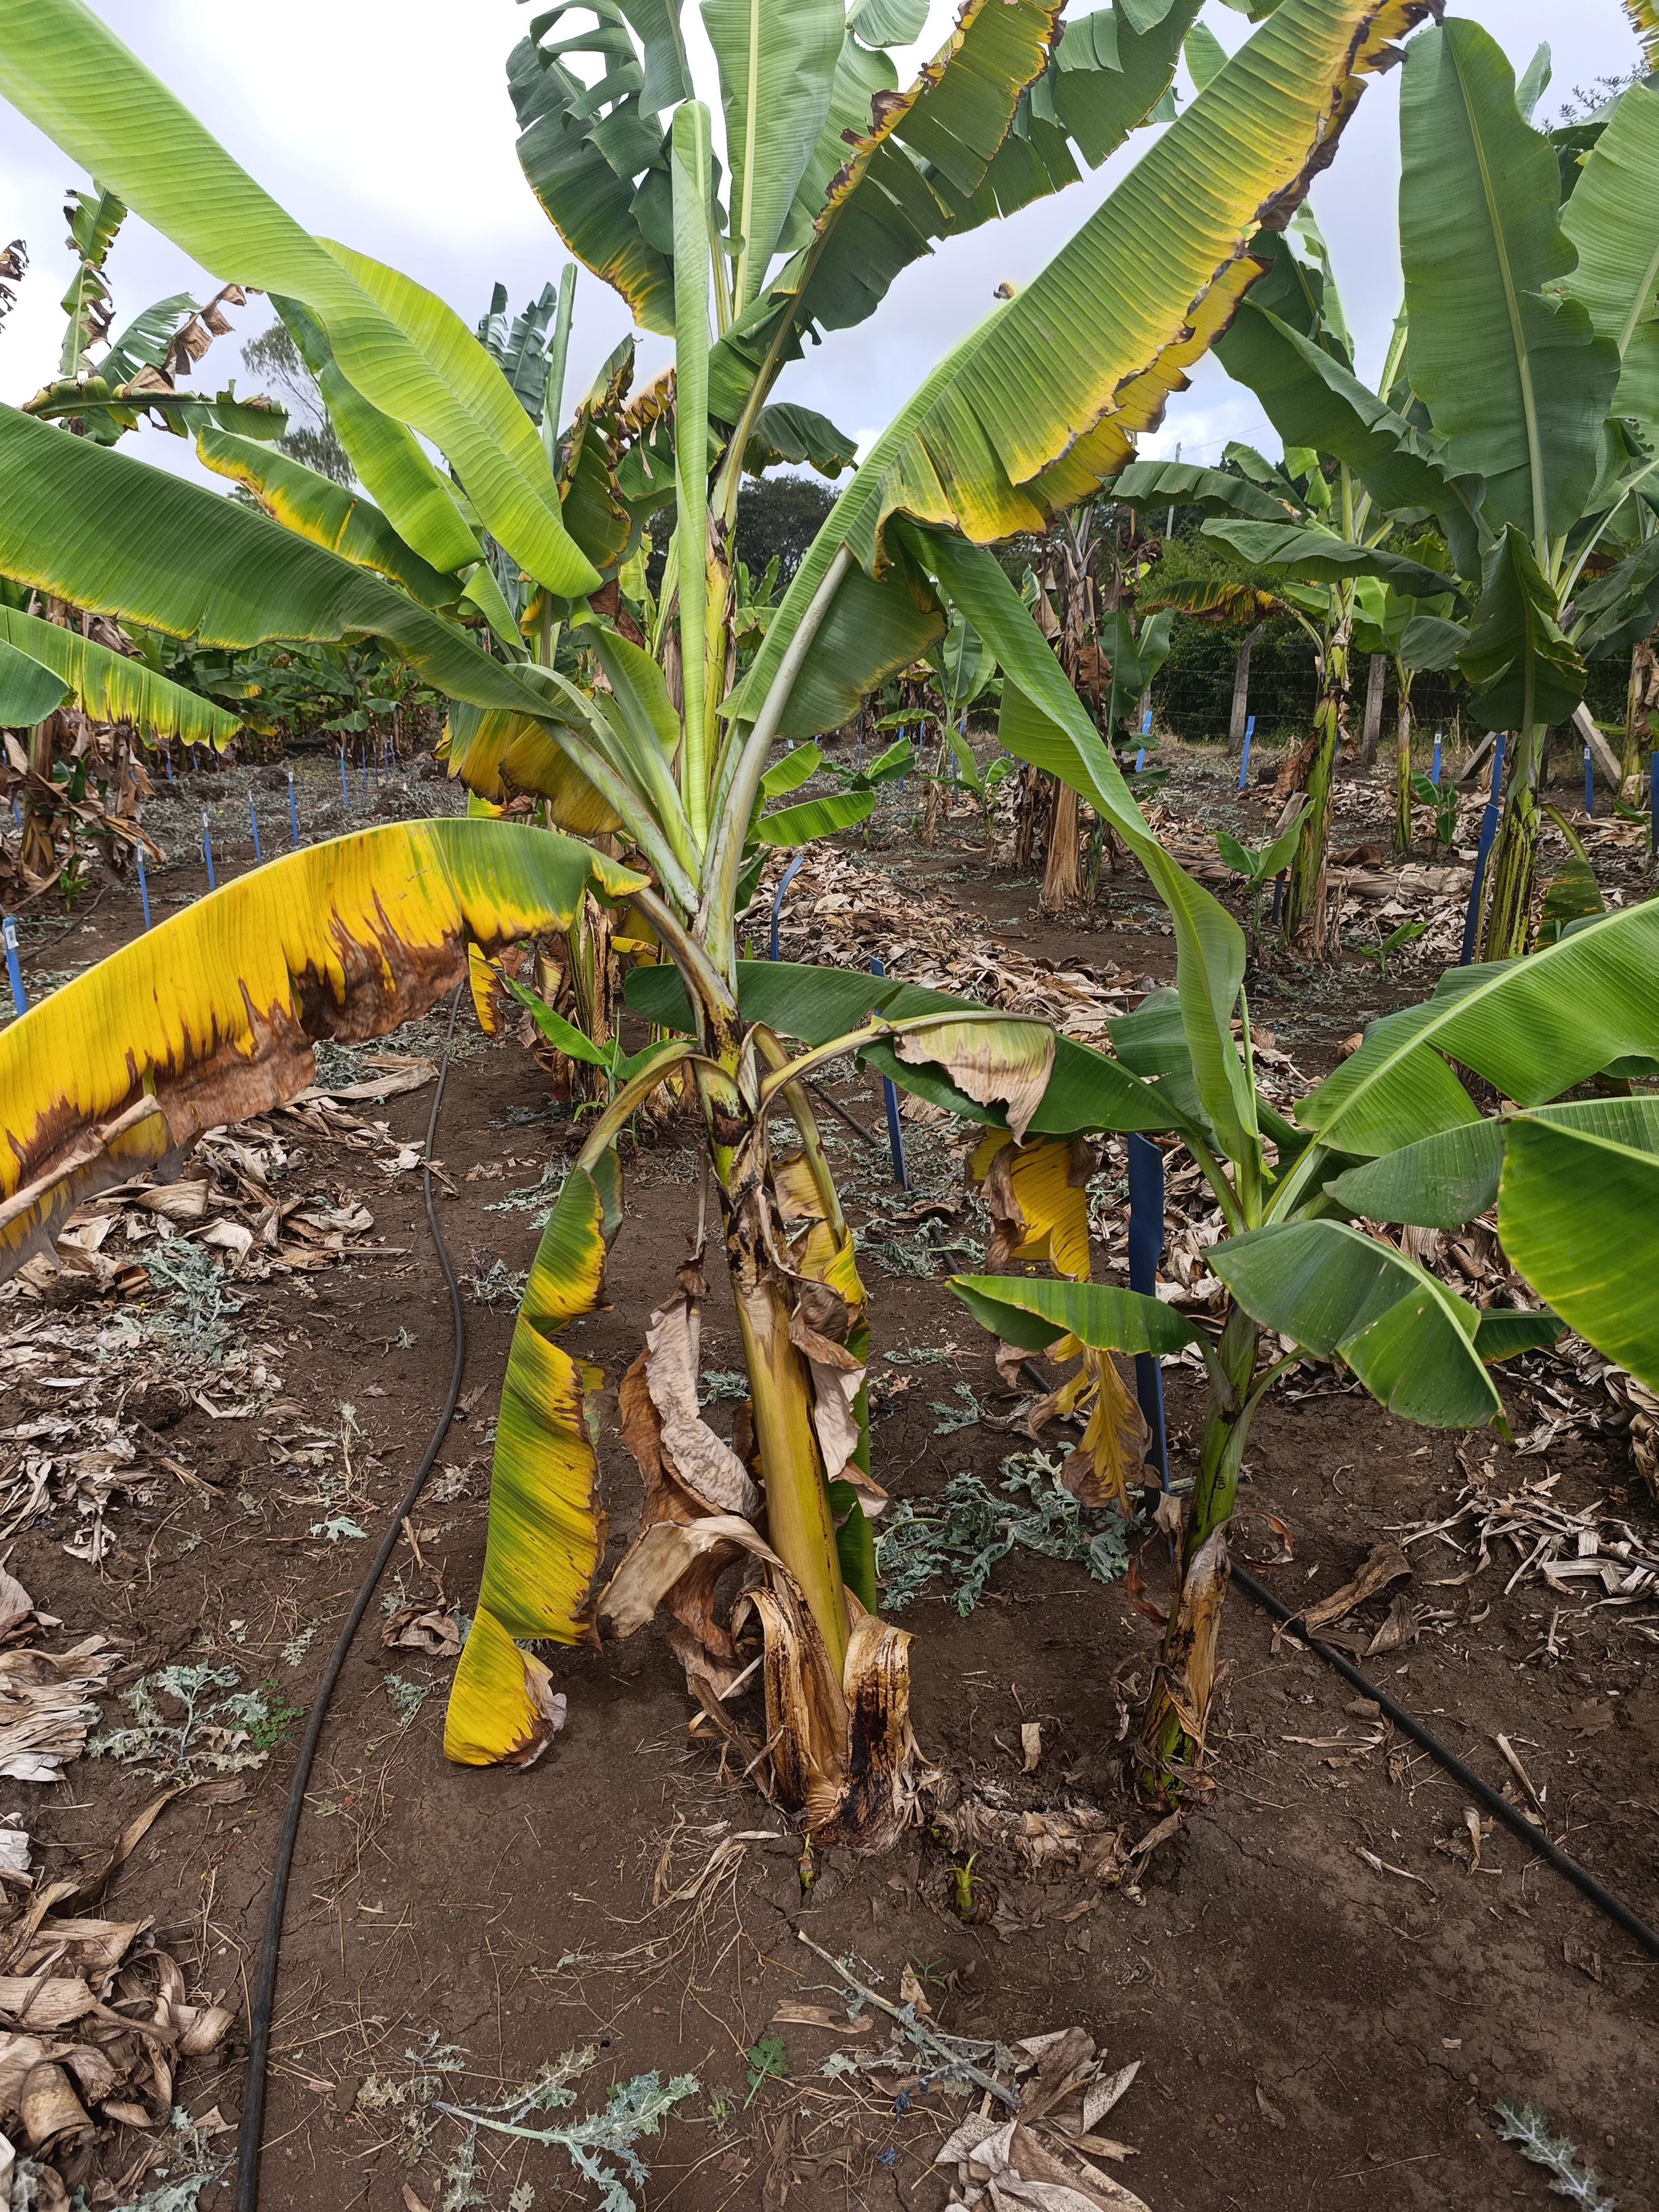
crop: banana
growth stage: vegetative
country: Tanzania
